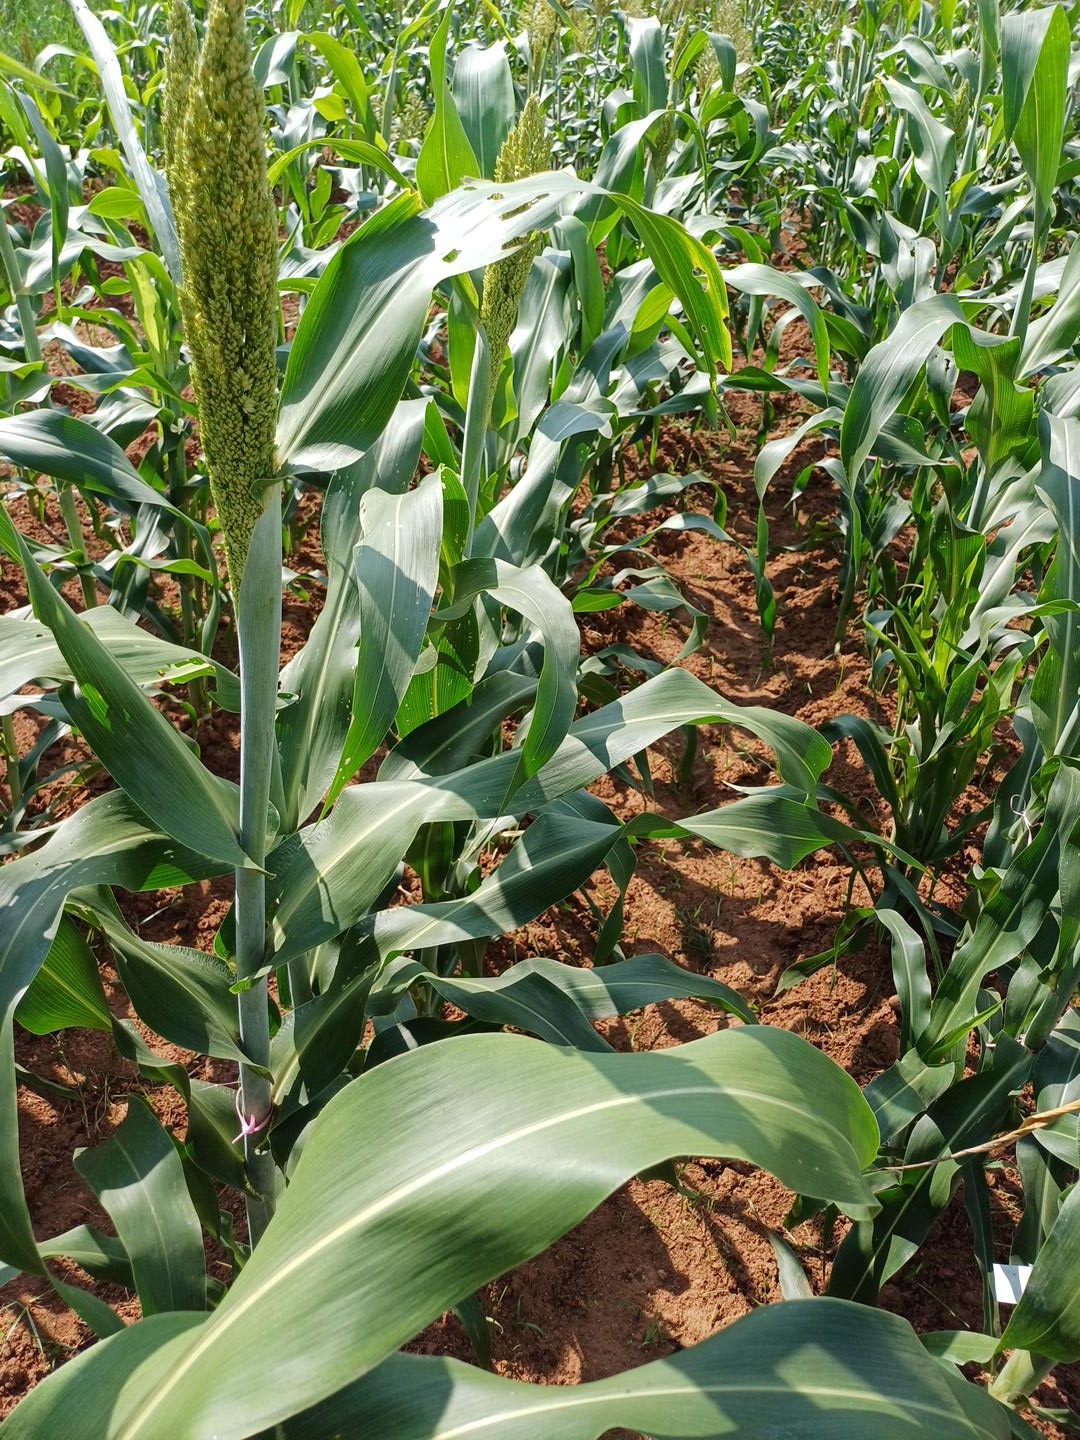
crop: sorghum
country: Kenya
